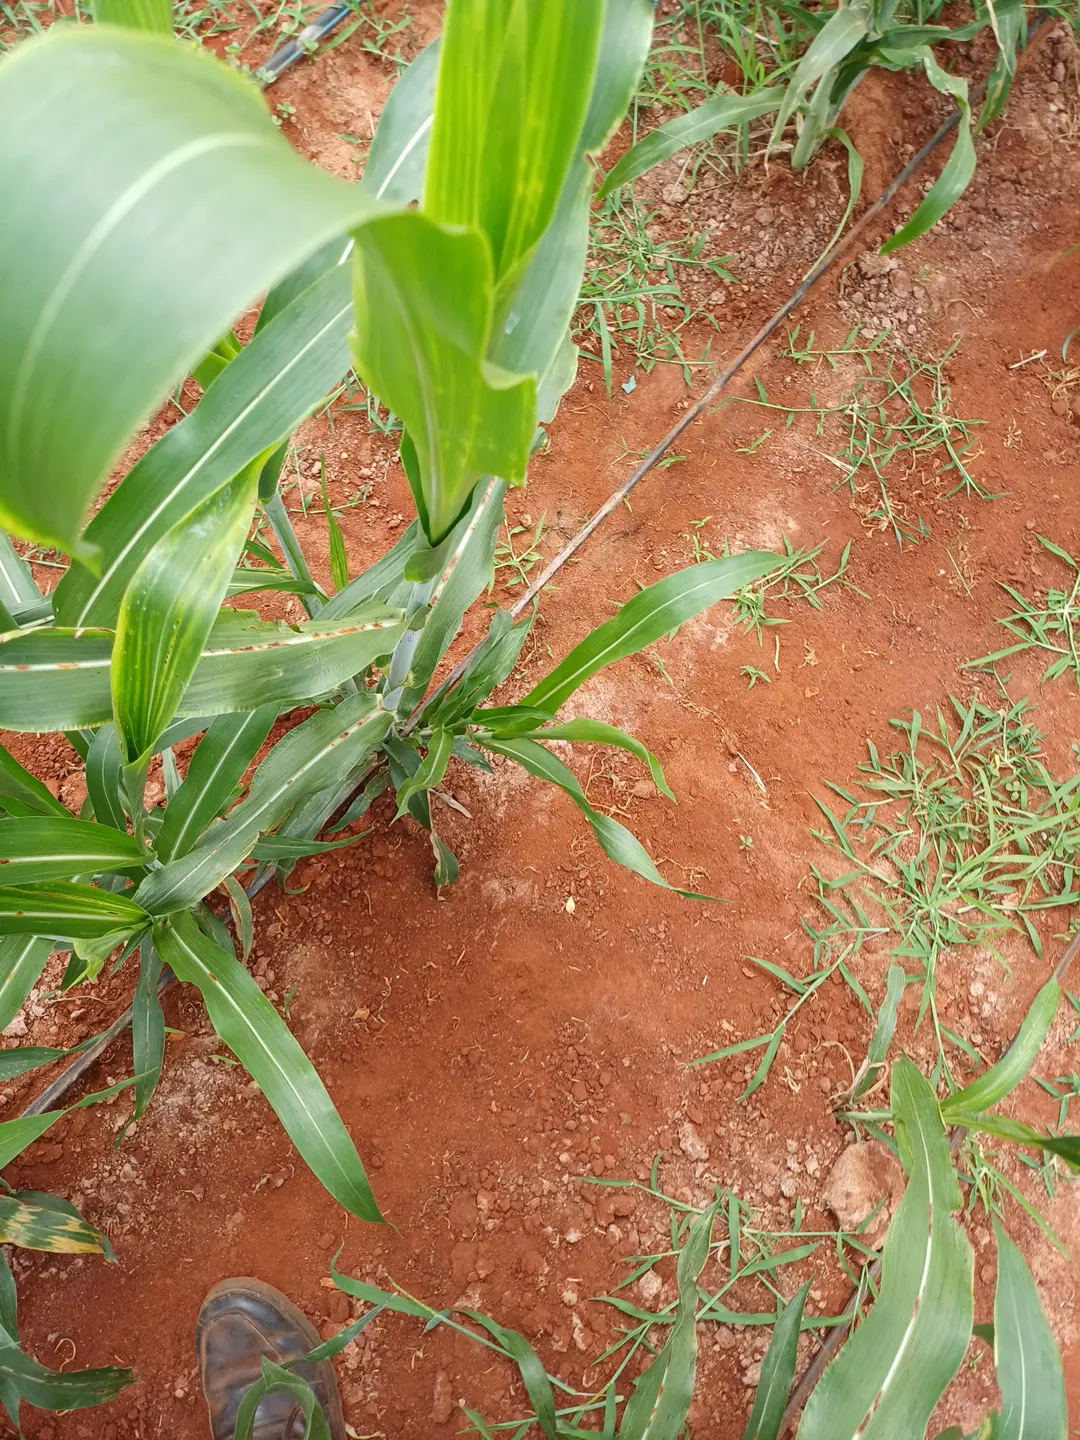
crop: sorghum
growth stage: heading tuber
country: Kenya
